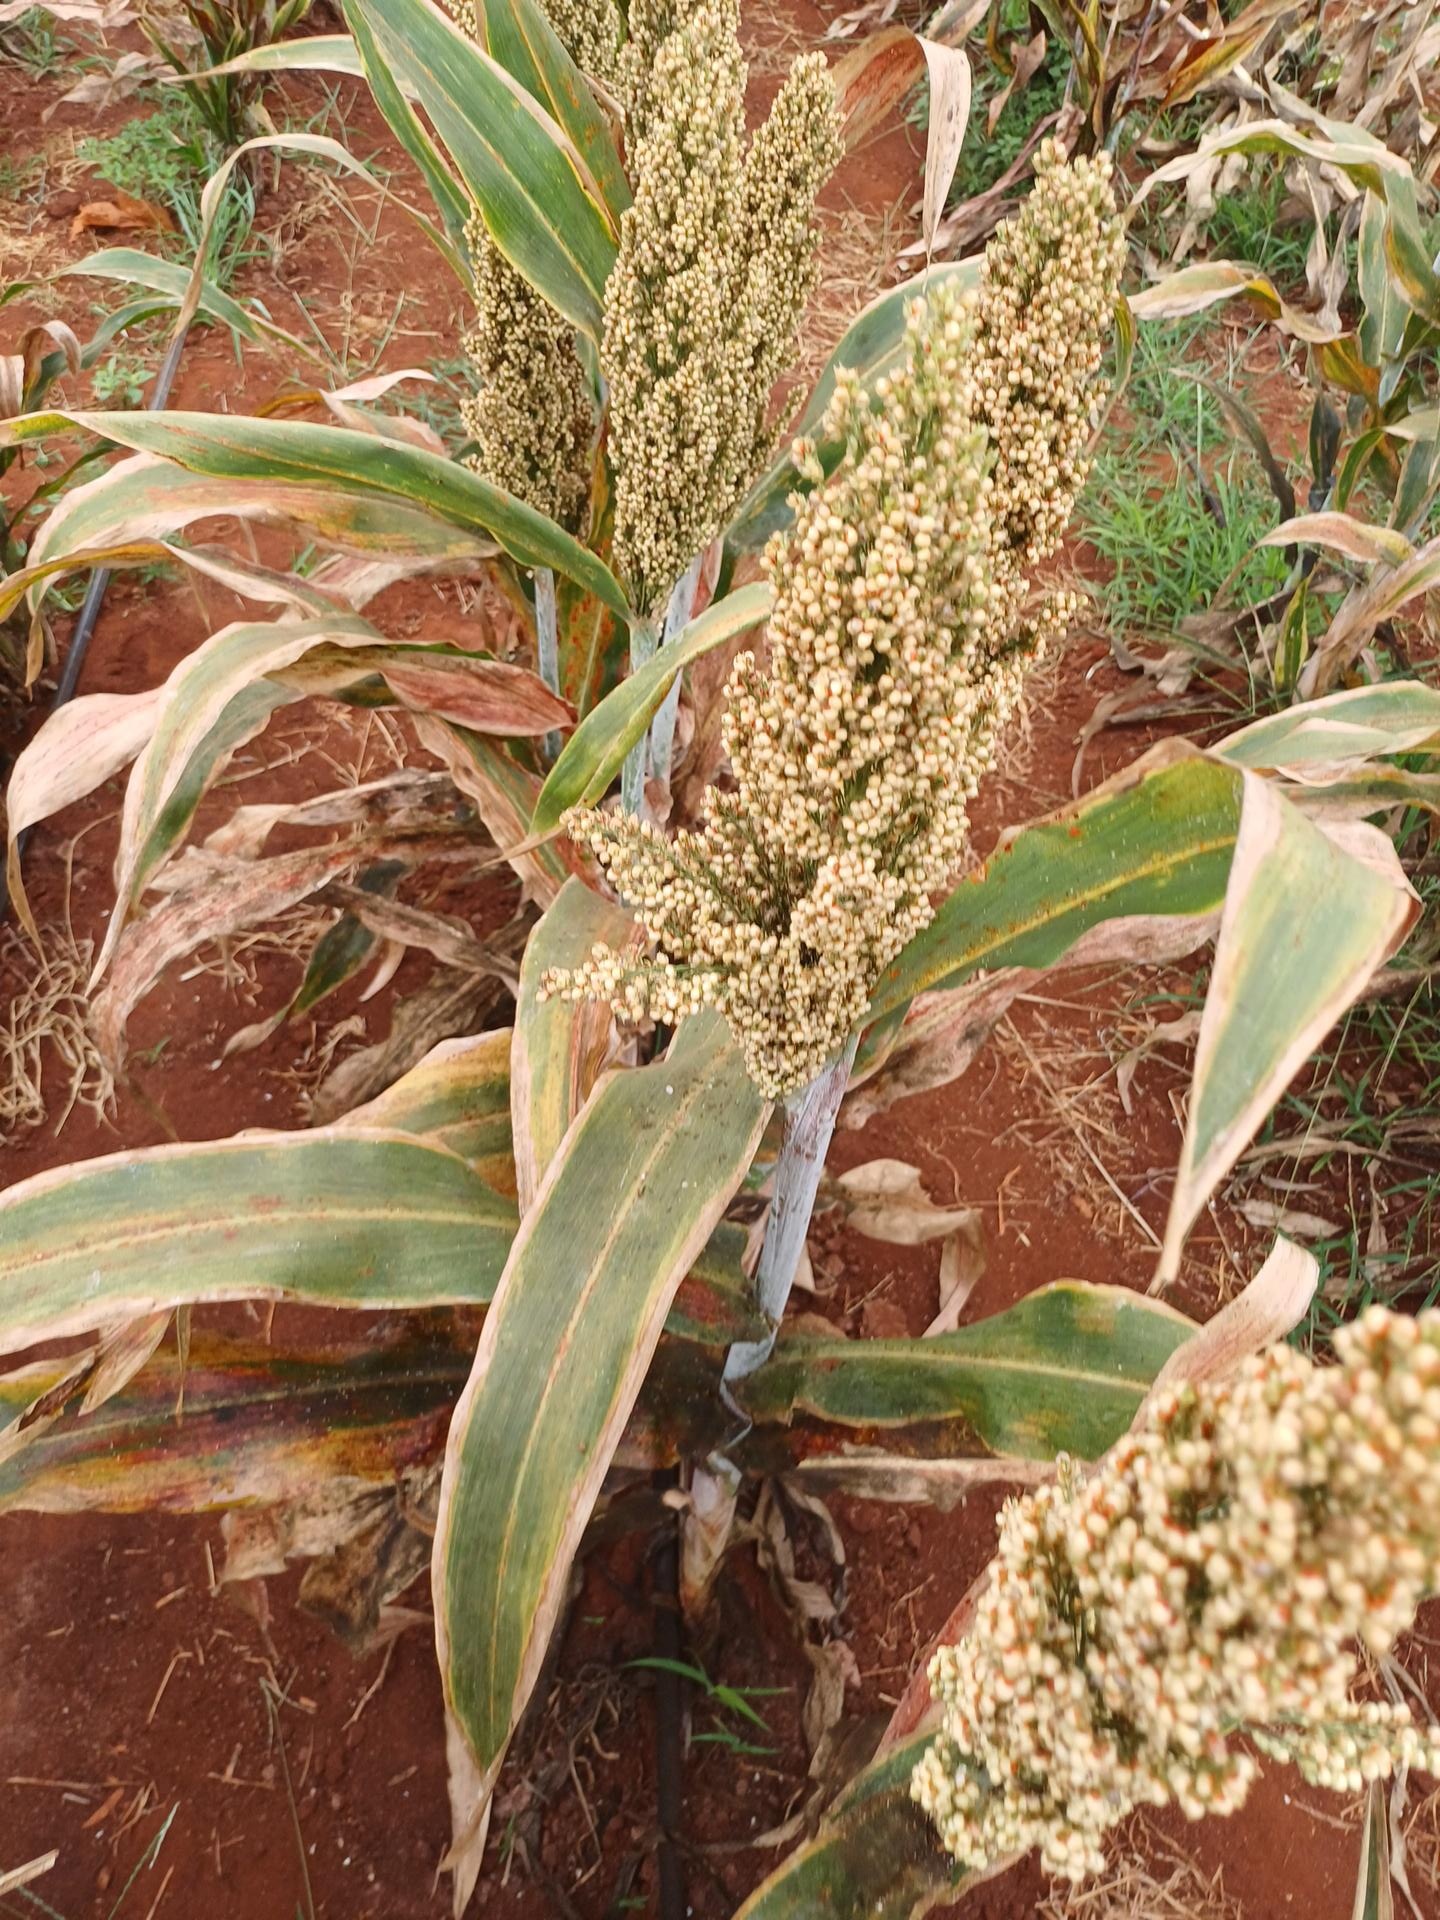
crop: sorghum
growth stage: maturity
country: Kenya
